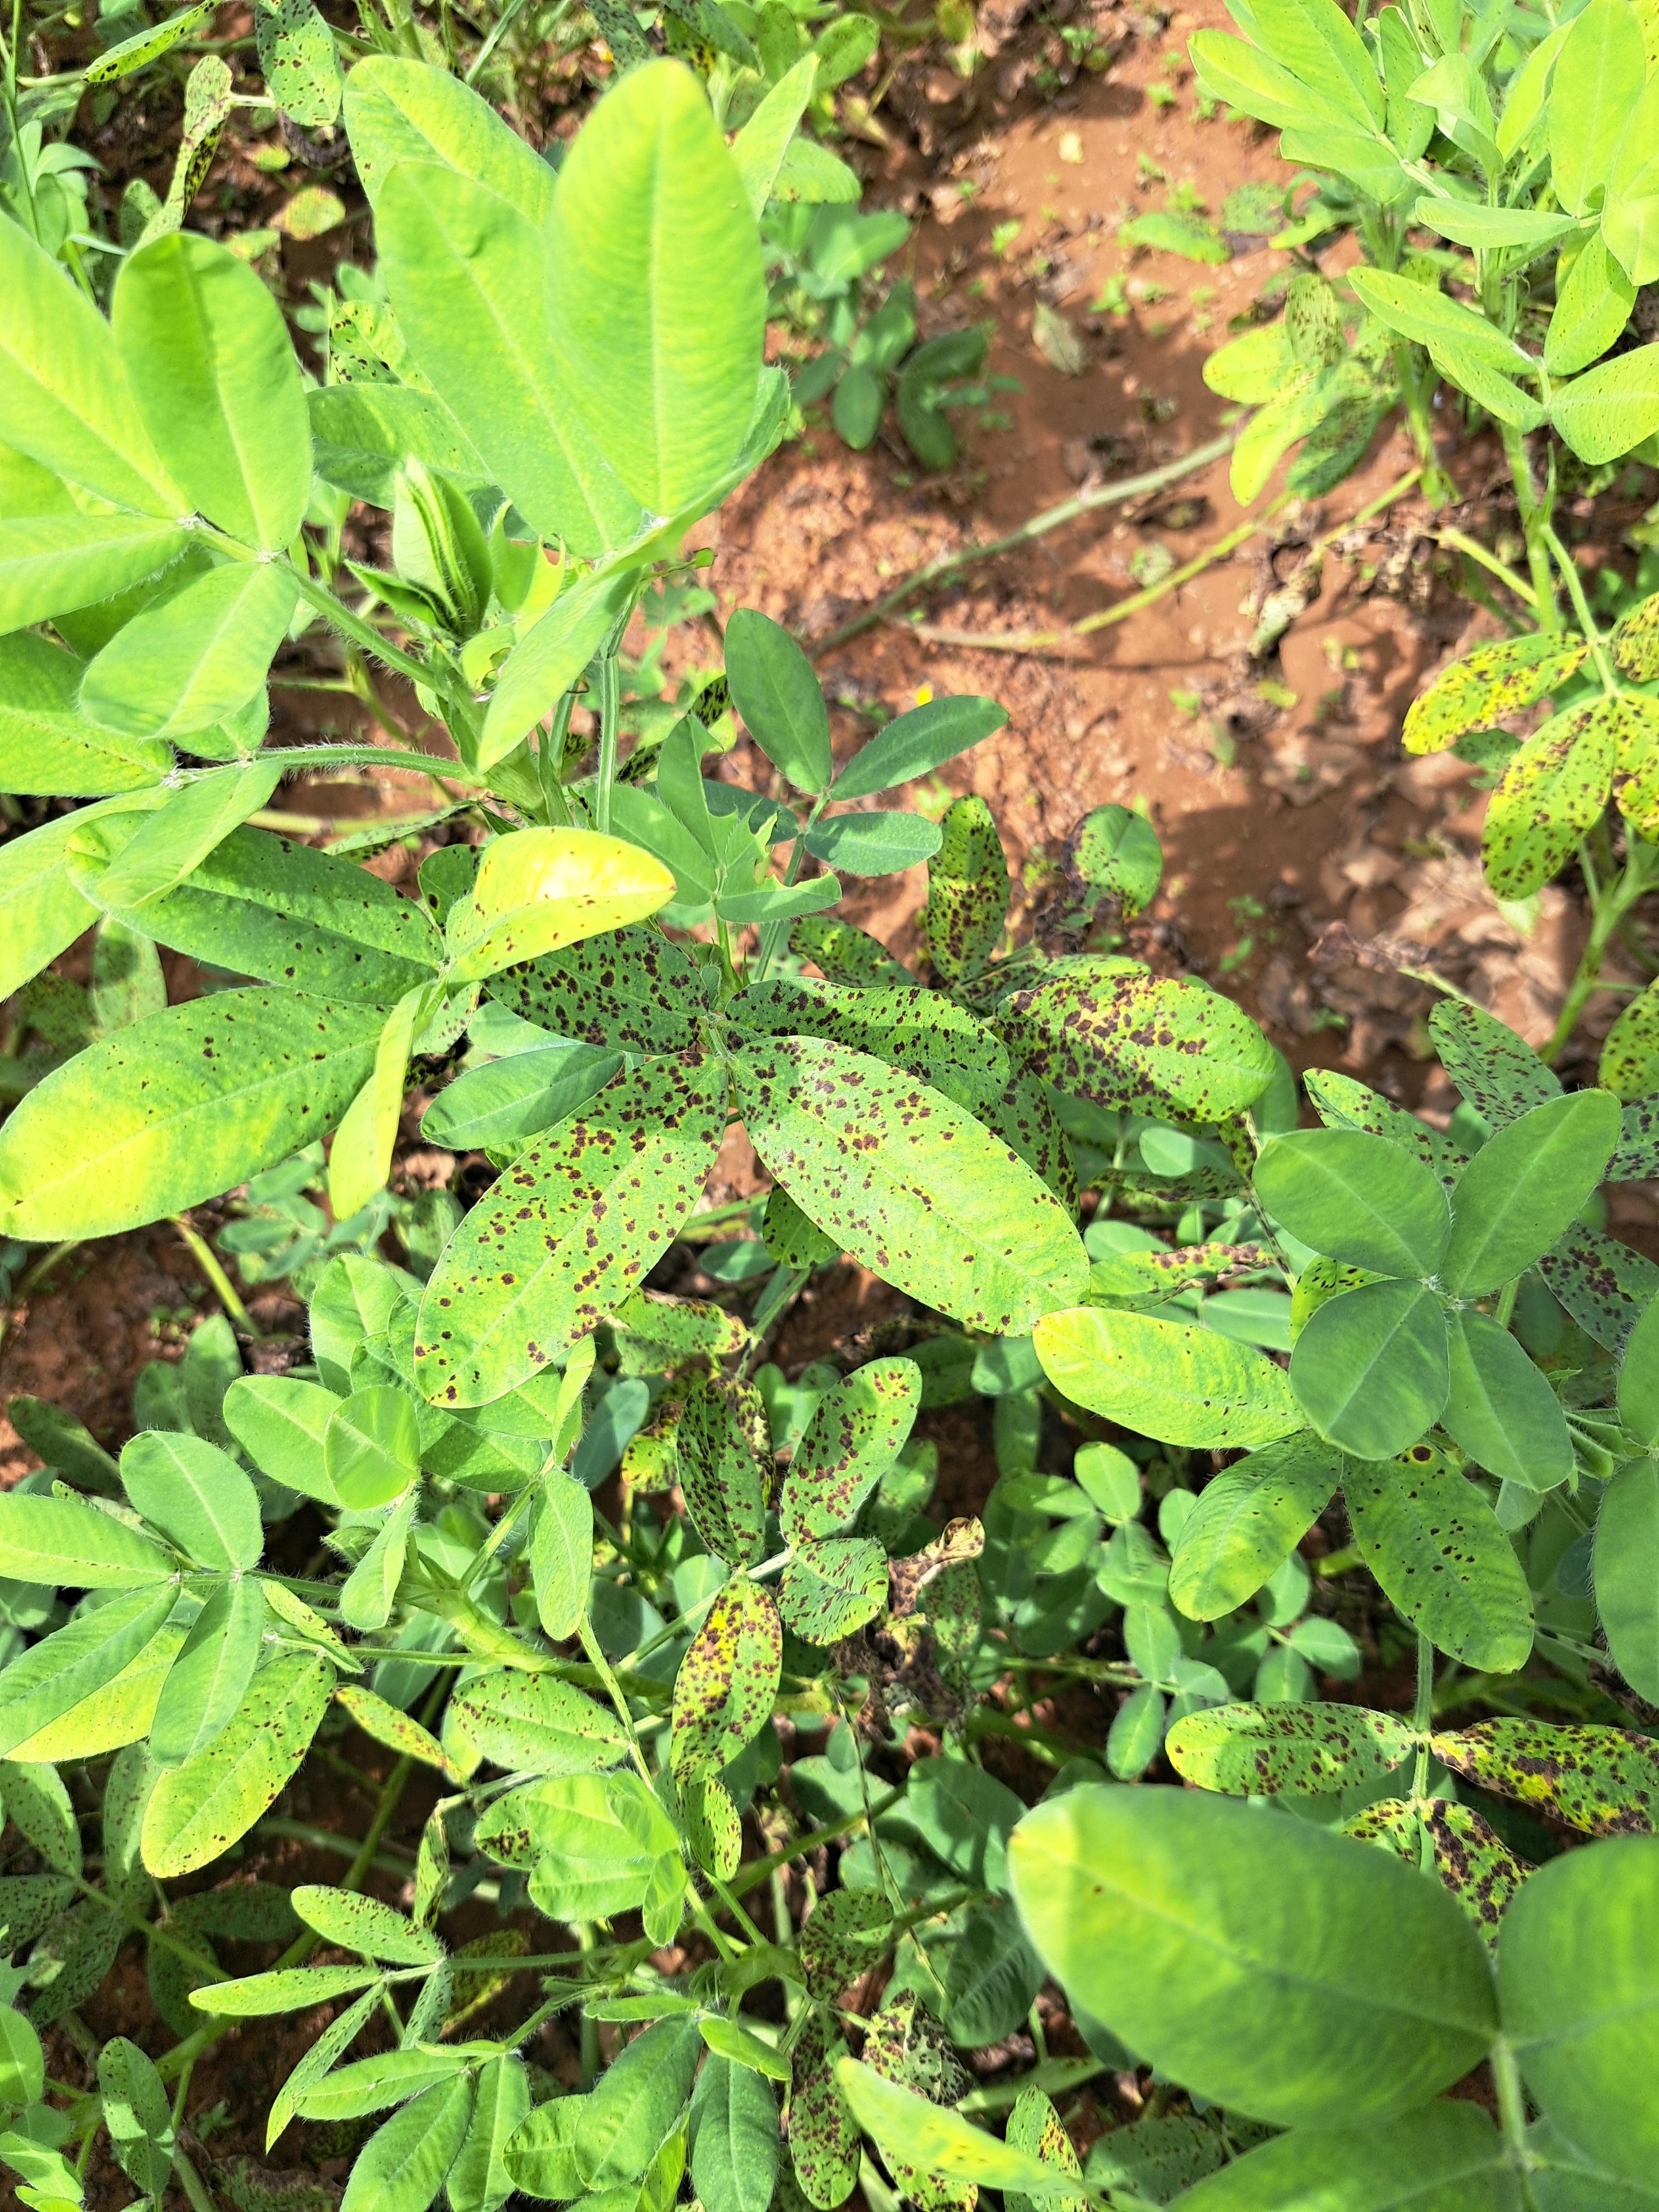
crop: groundnut
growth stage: development pod
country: Ghana
